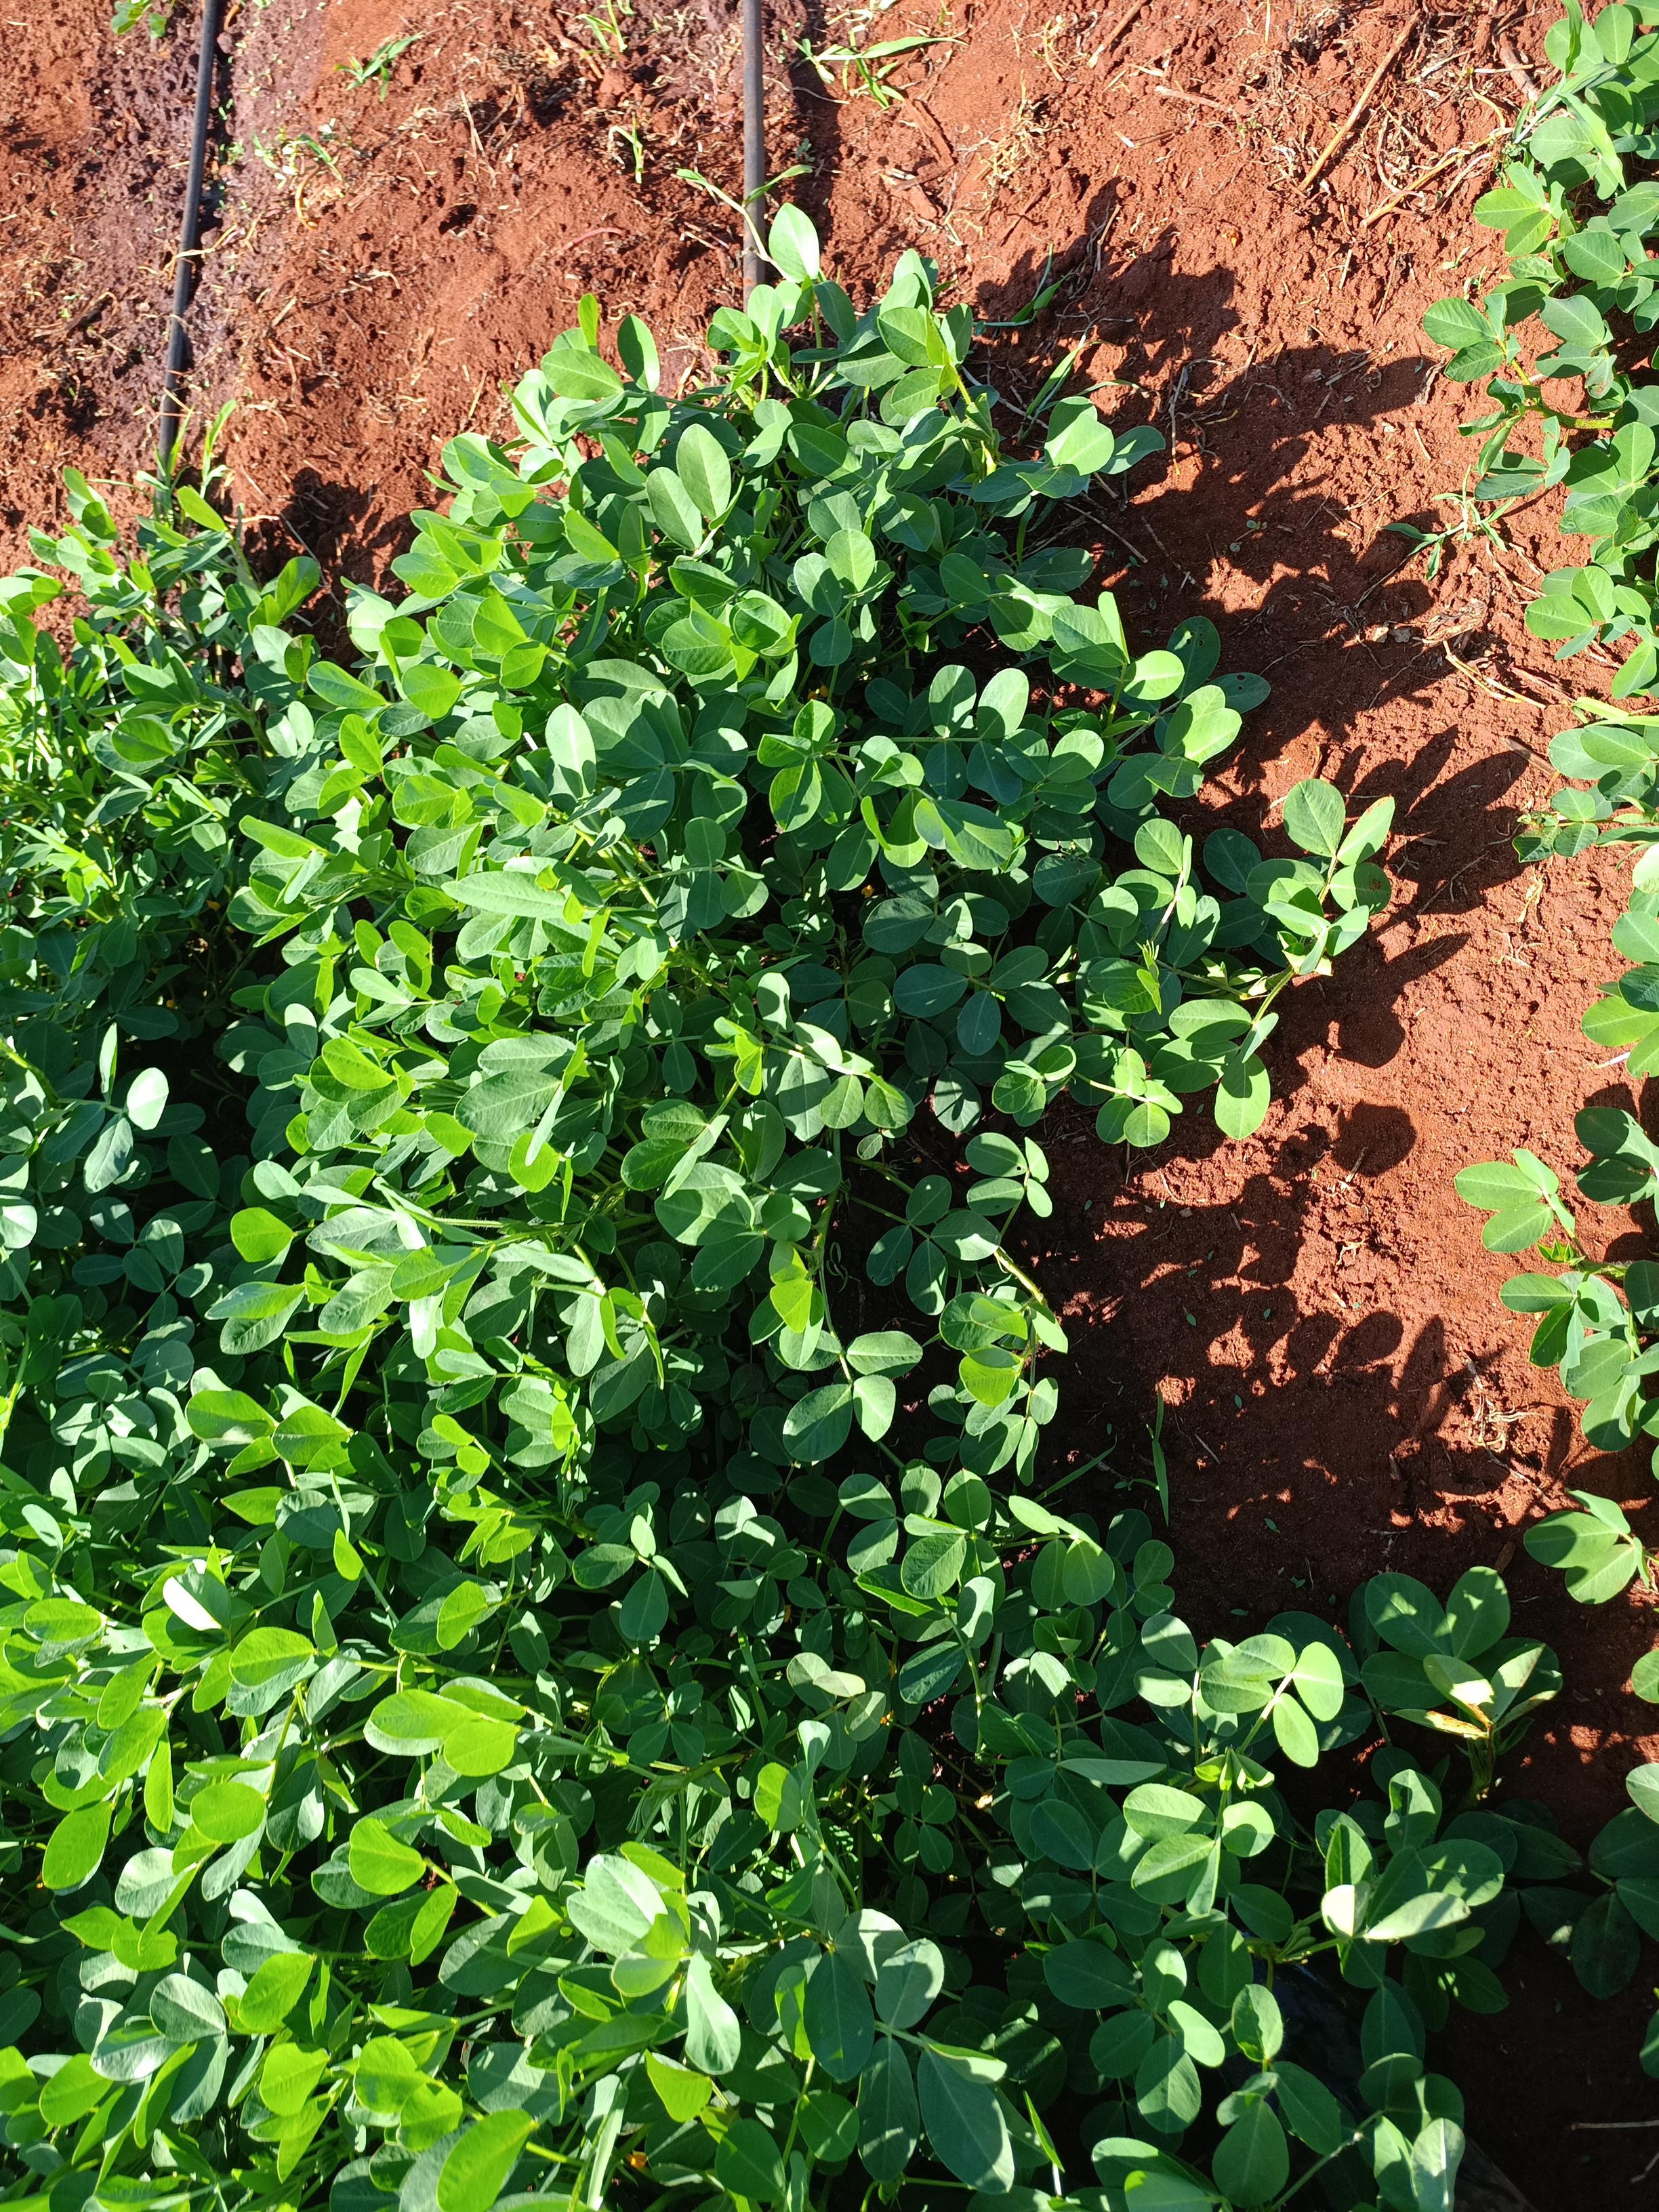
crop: groundnut
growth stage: flowering
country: Kenya
